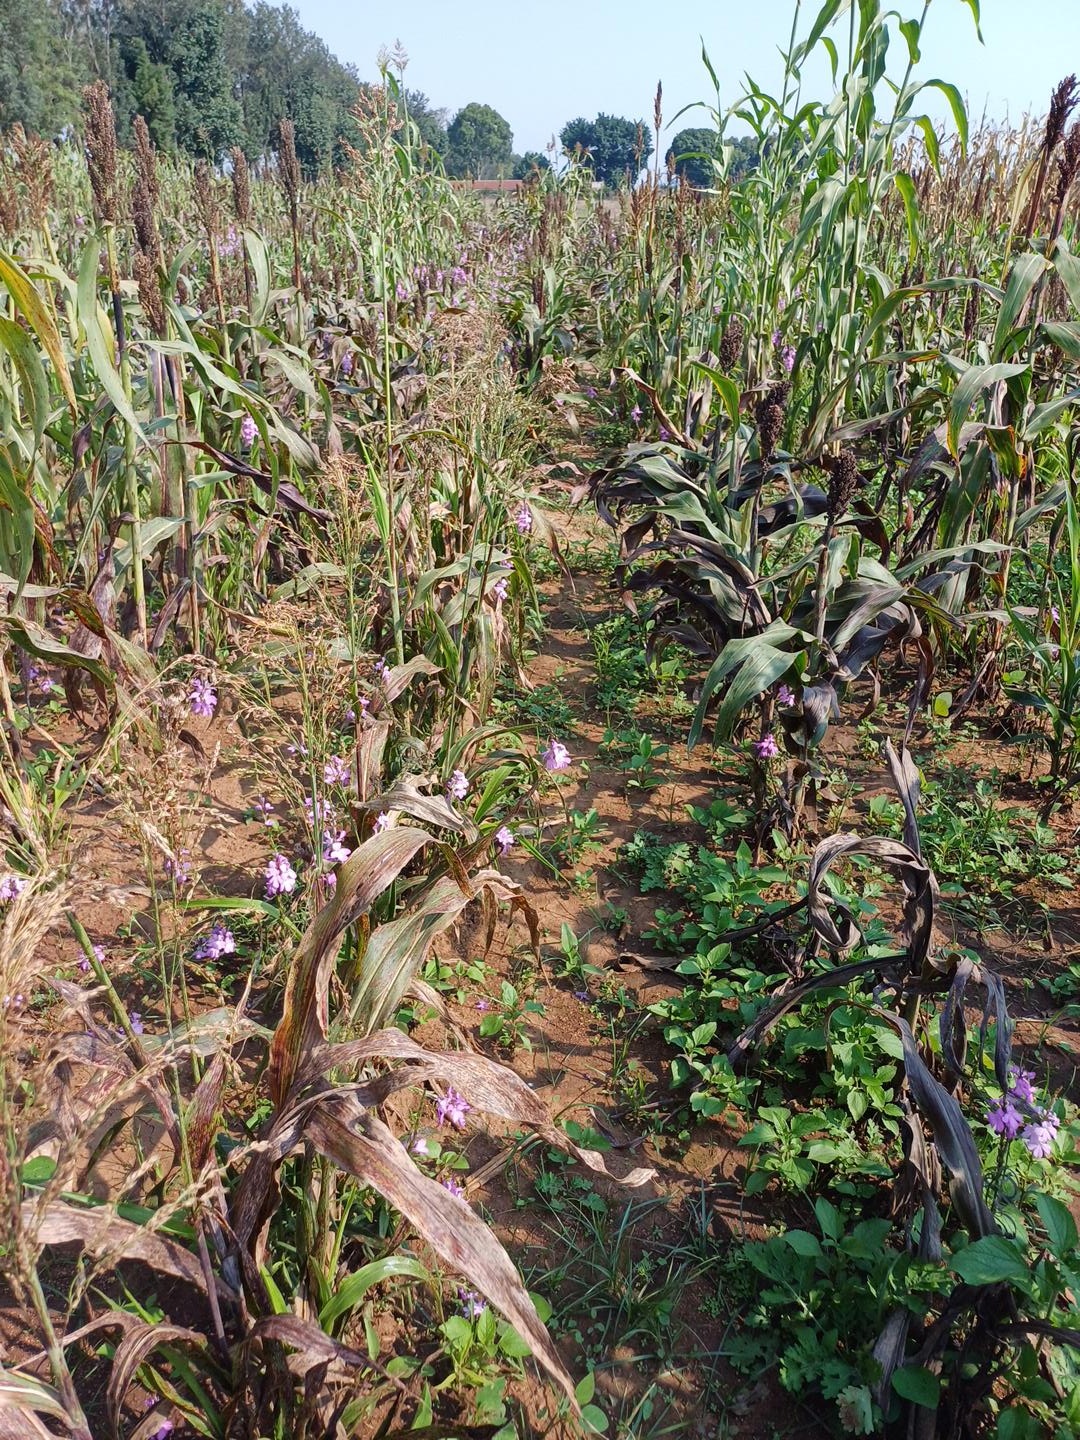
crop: sorghum
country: Kenya
